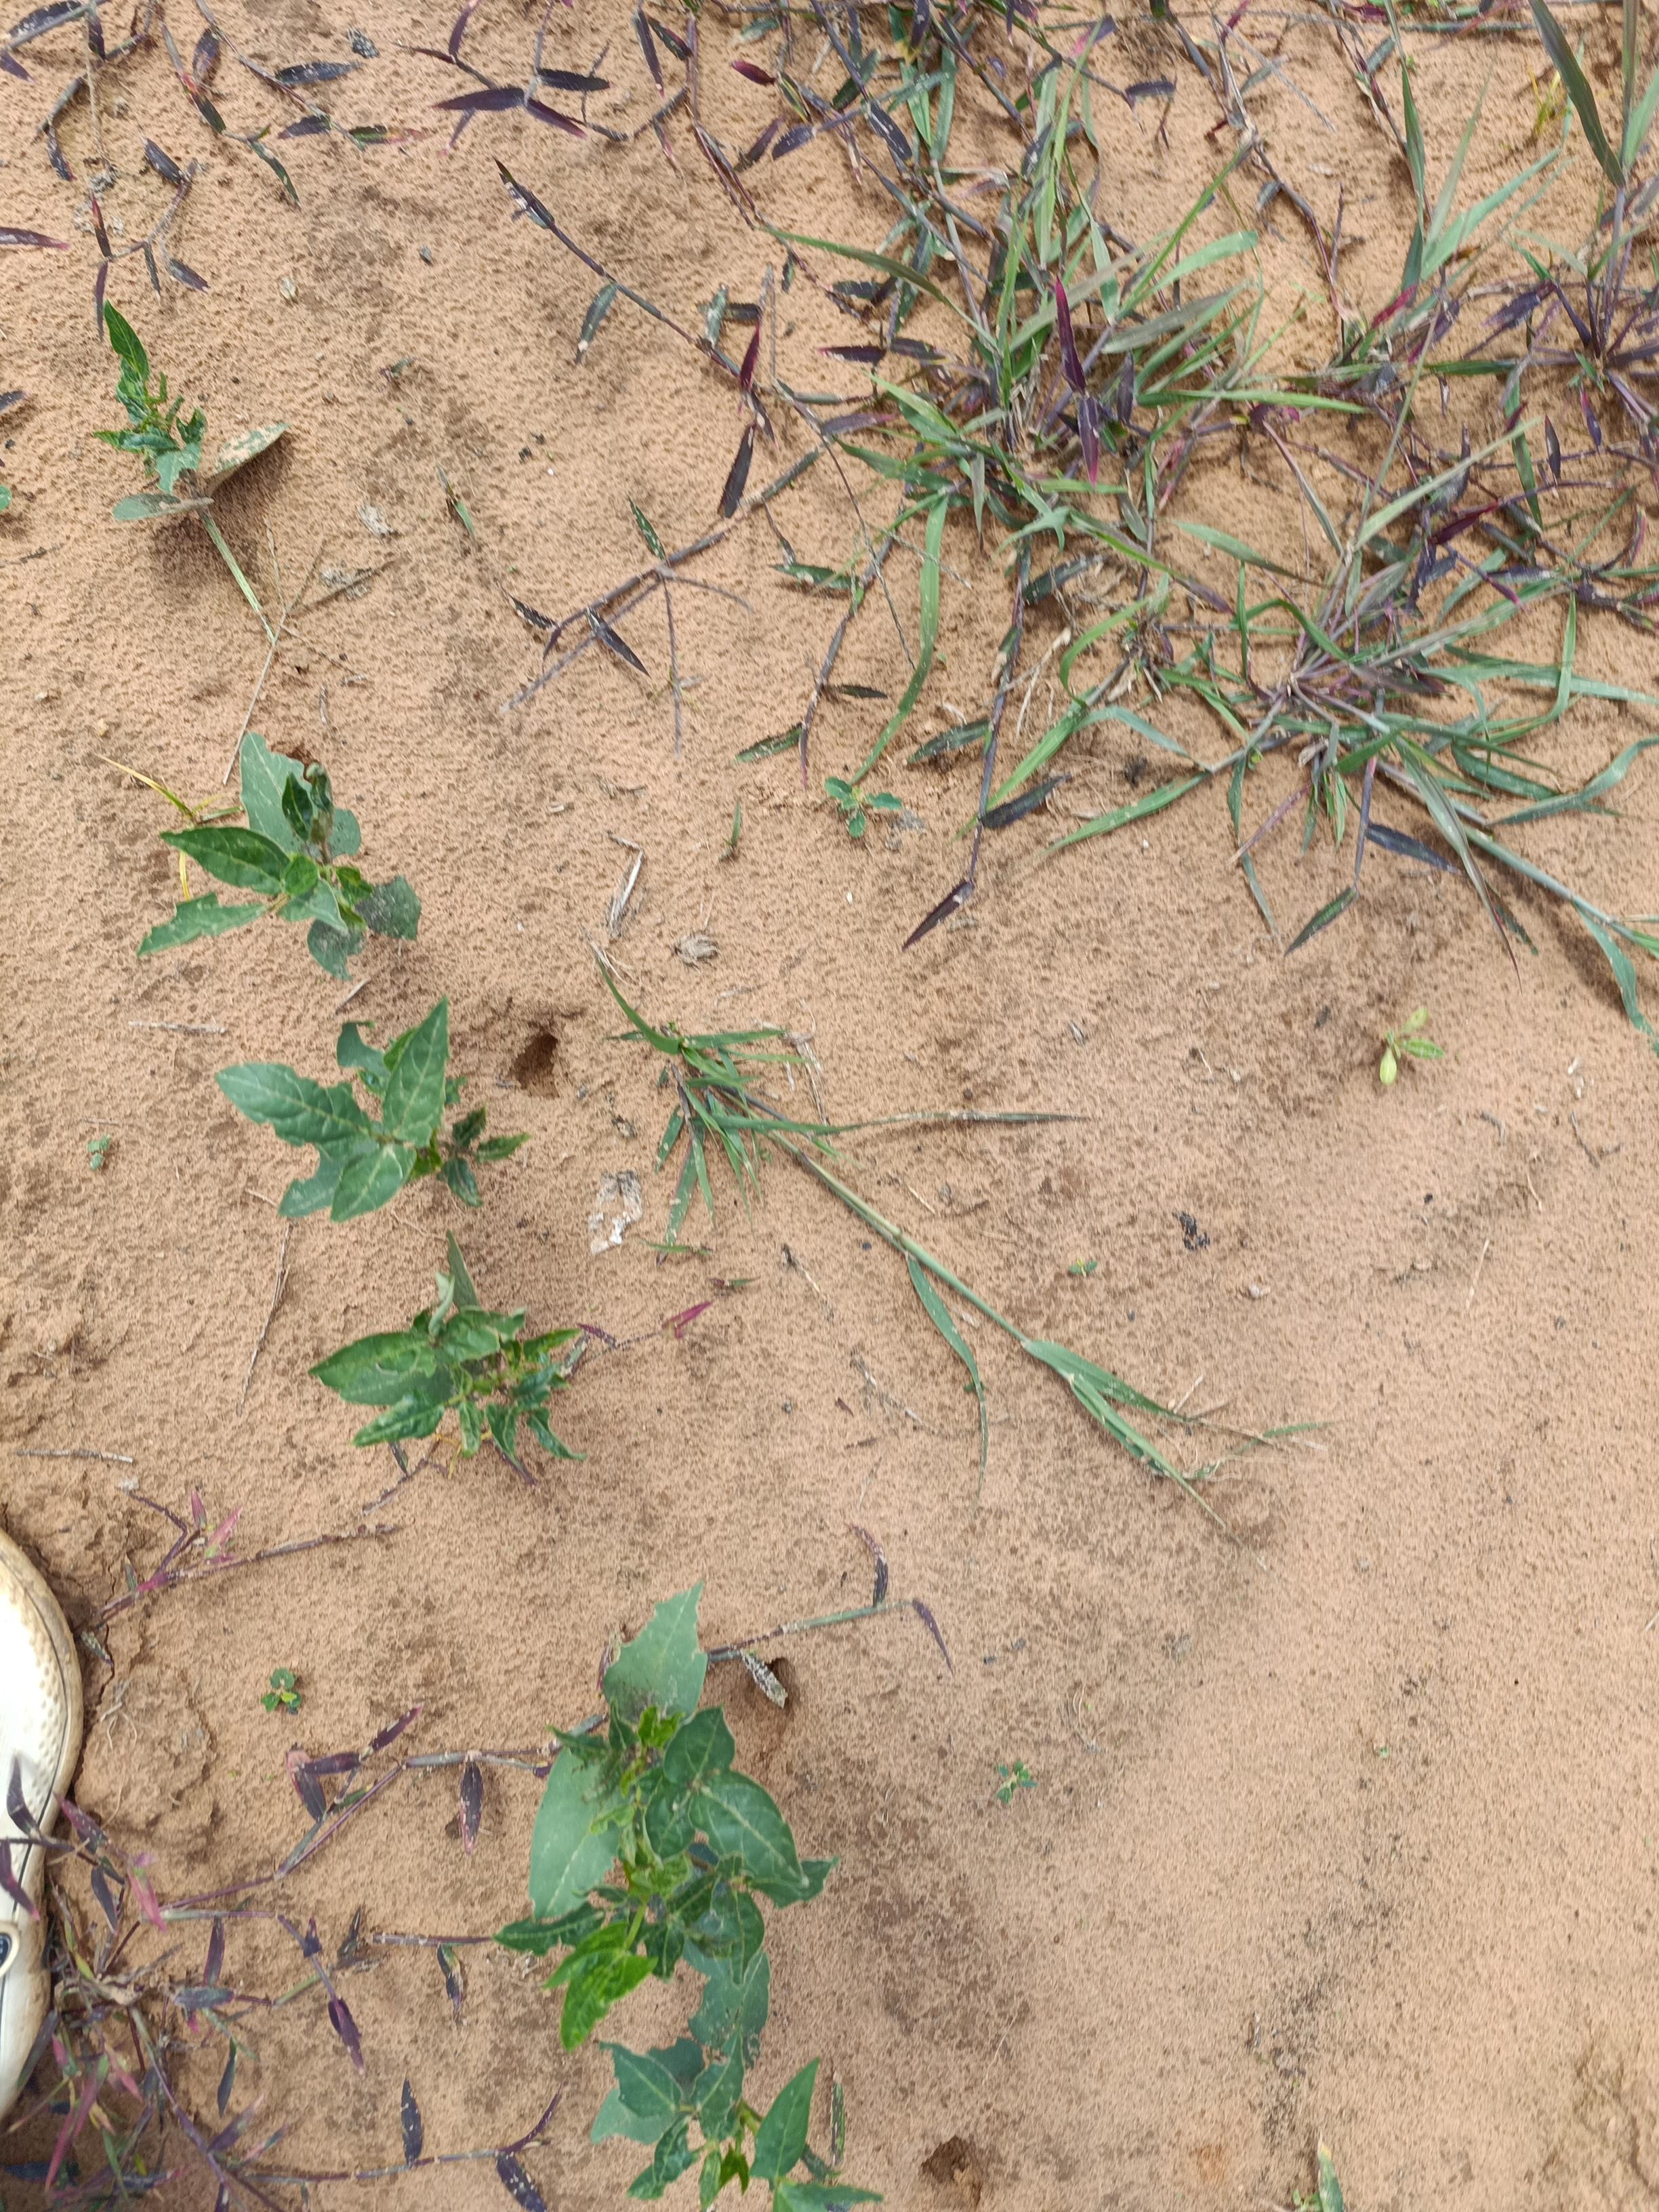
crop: cowpea
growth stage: emergence
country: Nigeria
